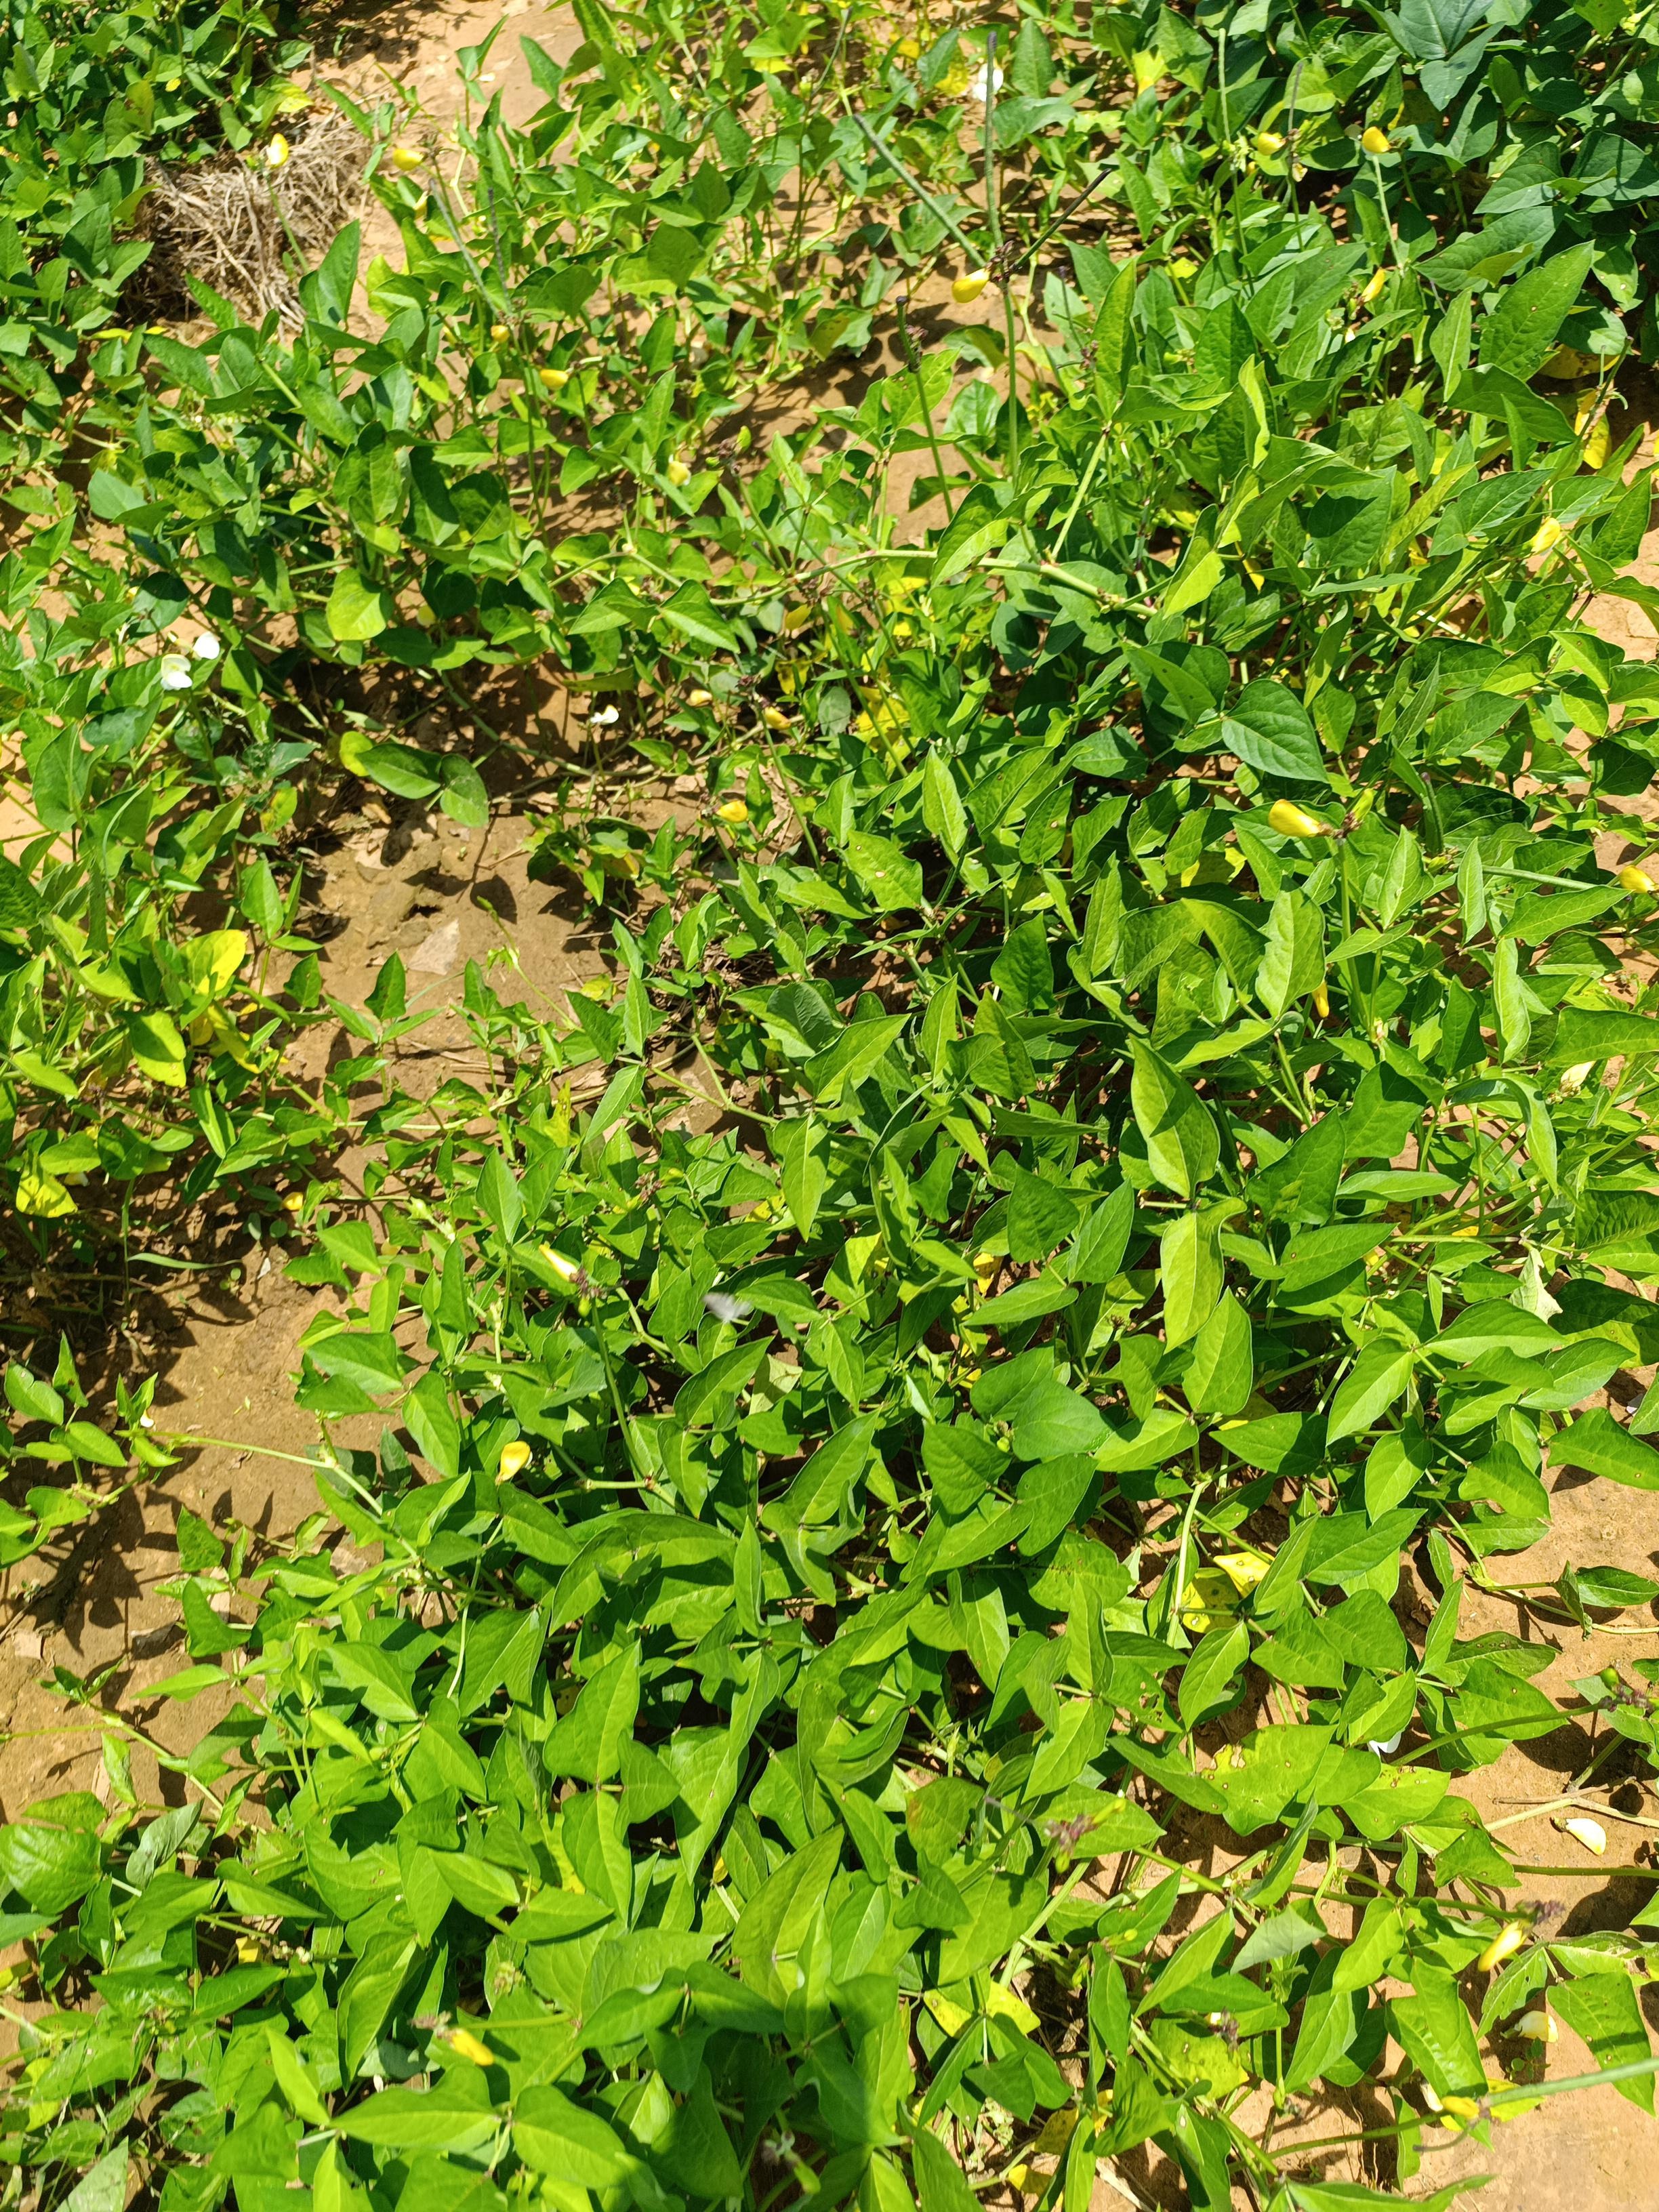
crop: cowpea
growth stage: development pod
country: Nigeria
